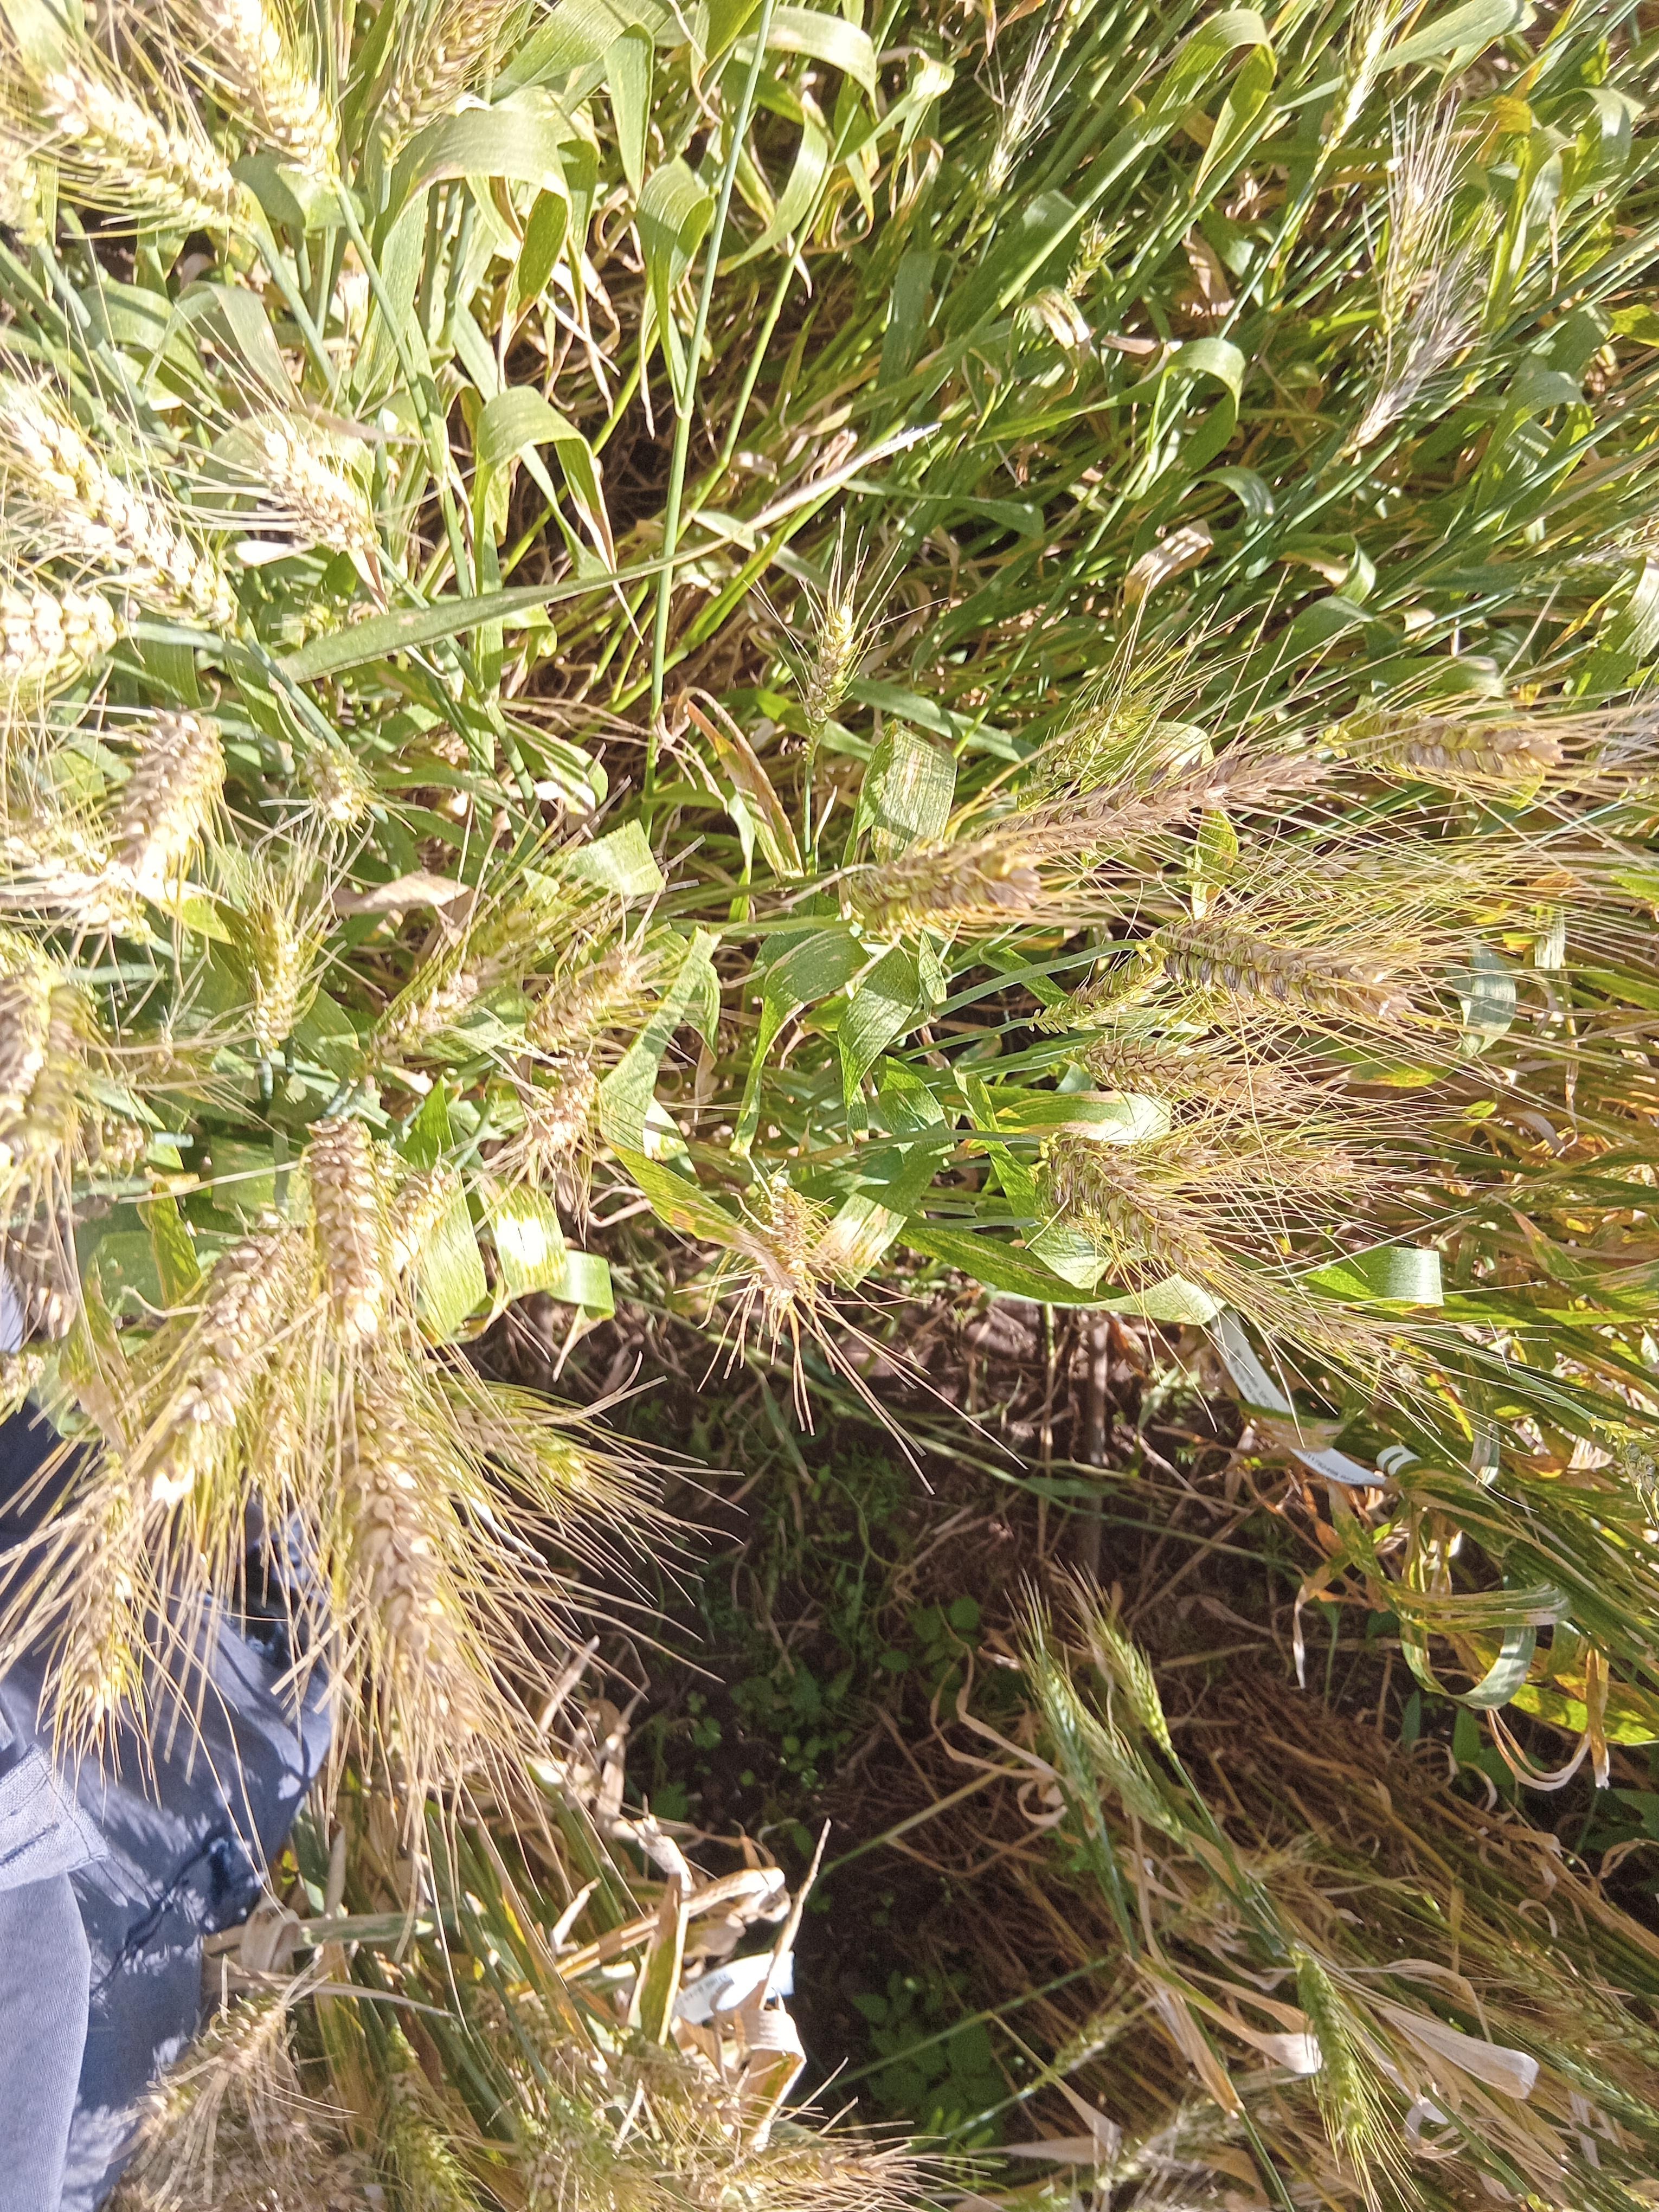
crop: wheat
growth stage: maturity
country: Kenya
